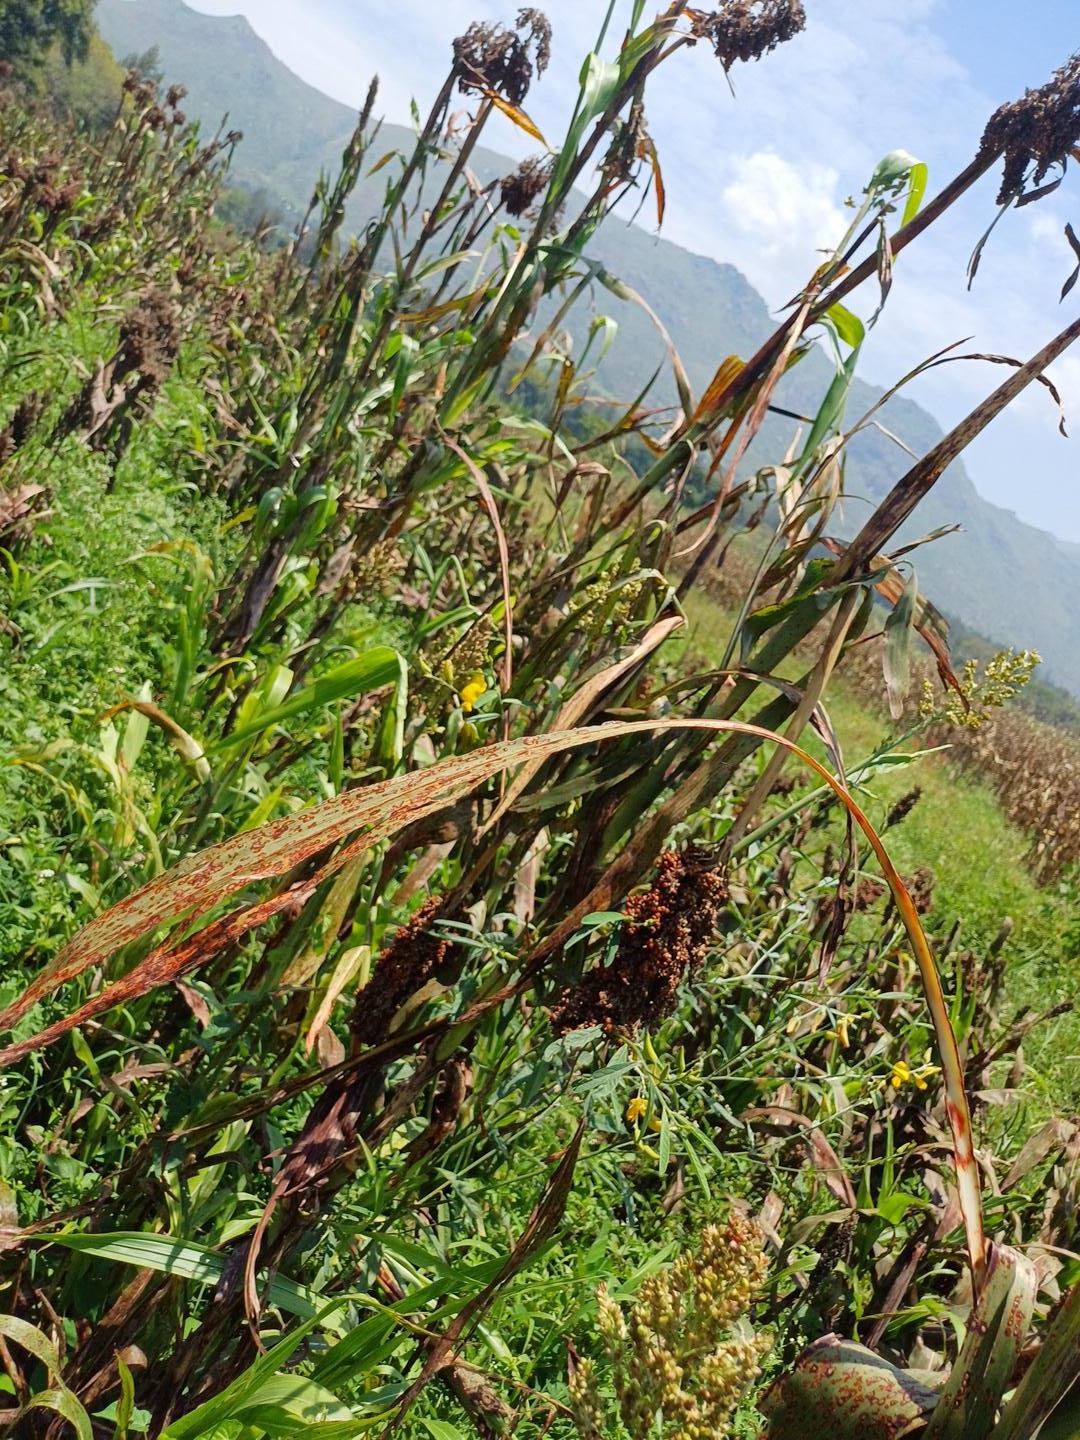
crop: sorghum
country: Kenya
